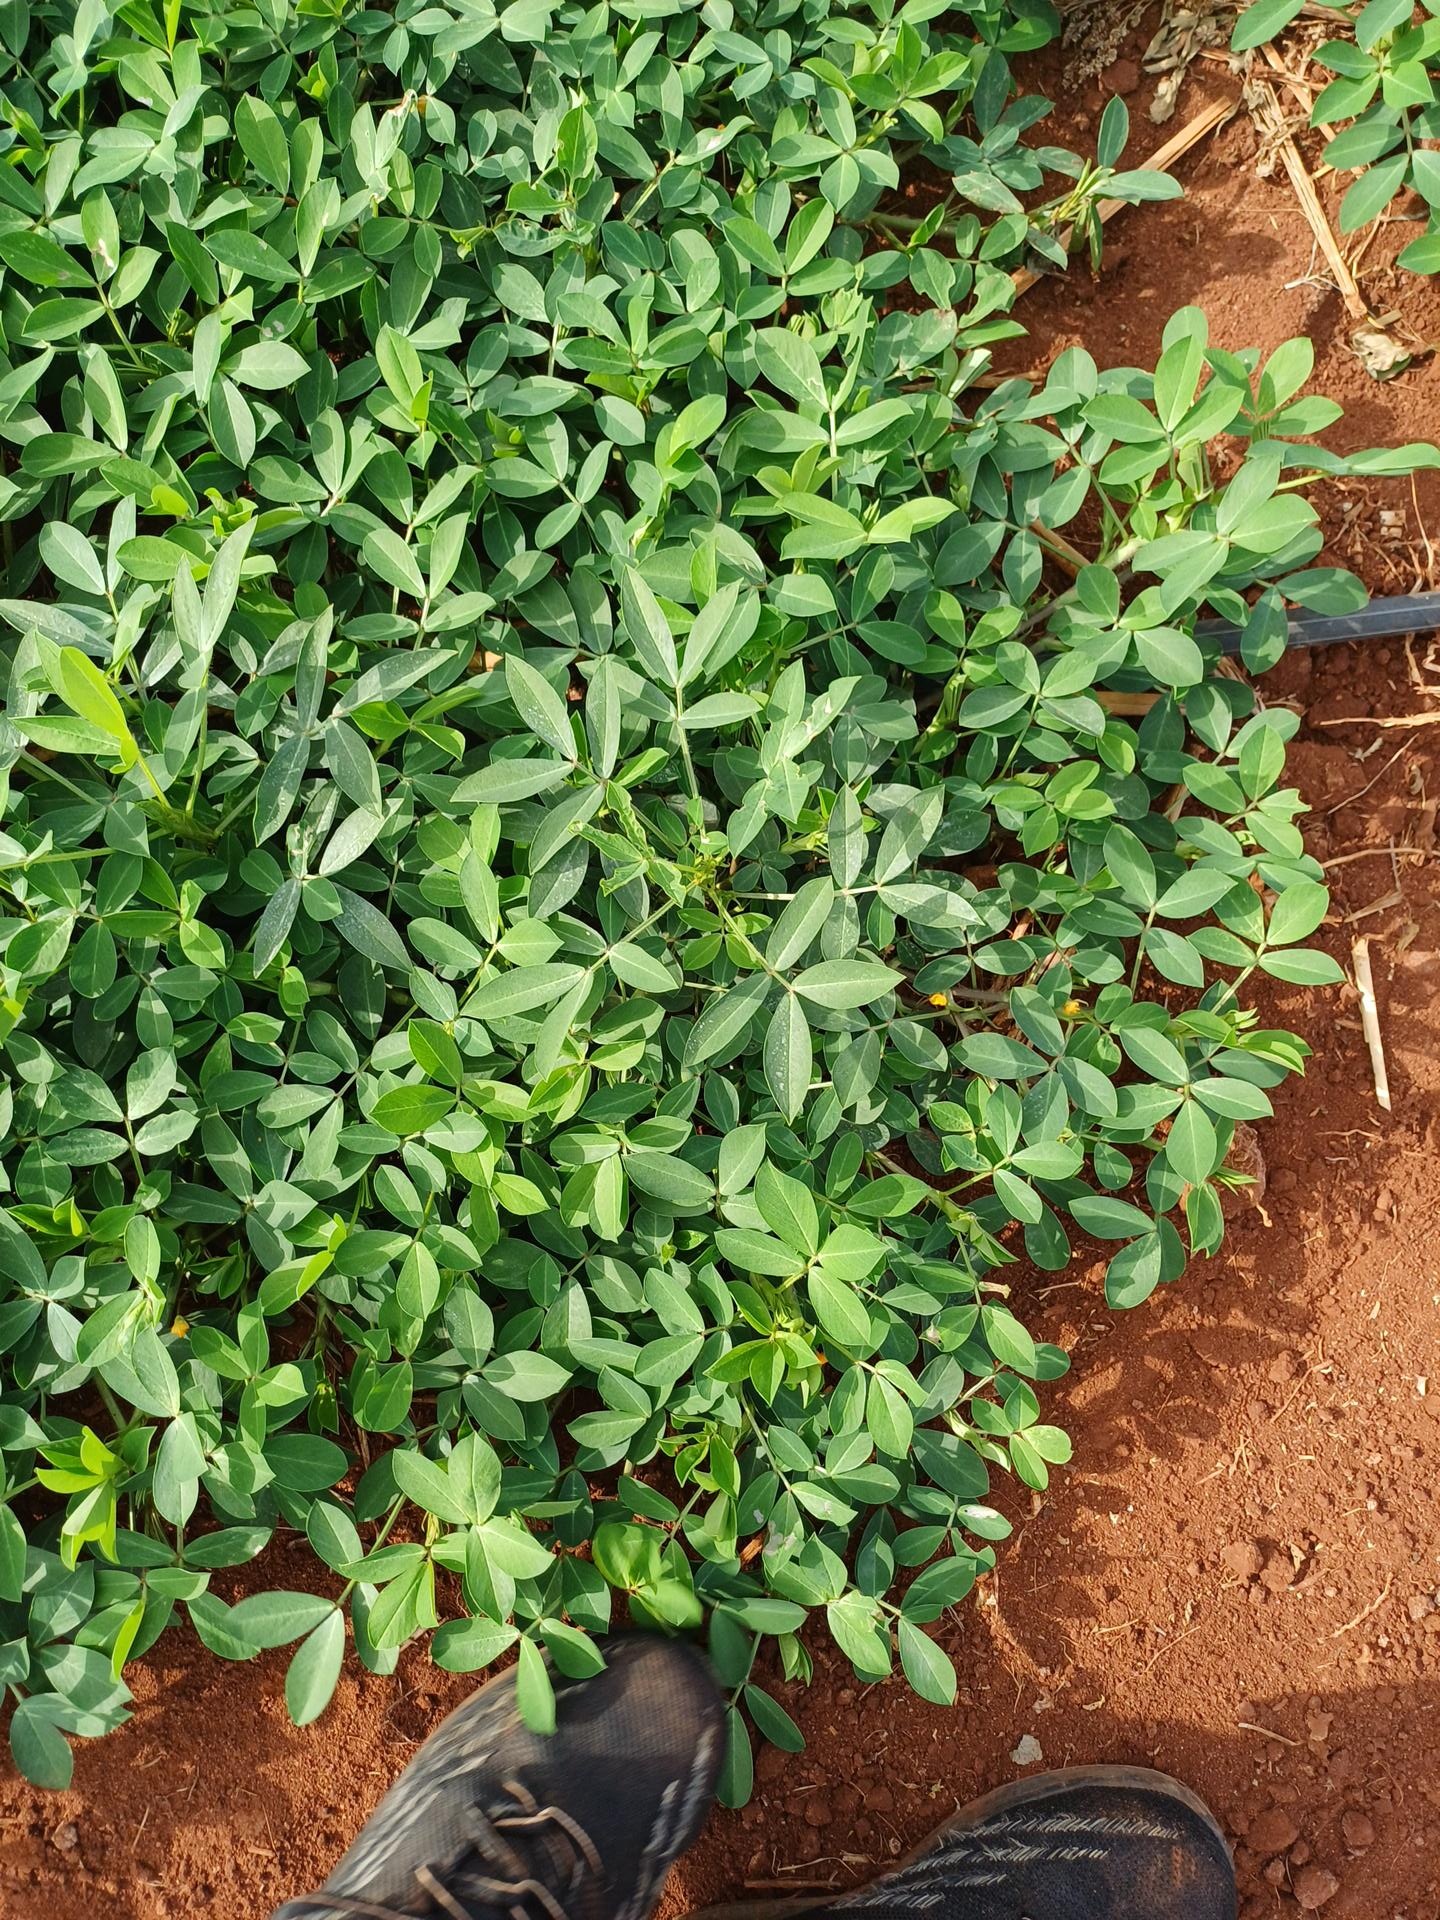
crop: groundnut
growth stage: flowering
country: Kenya
